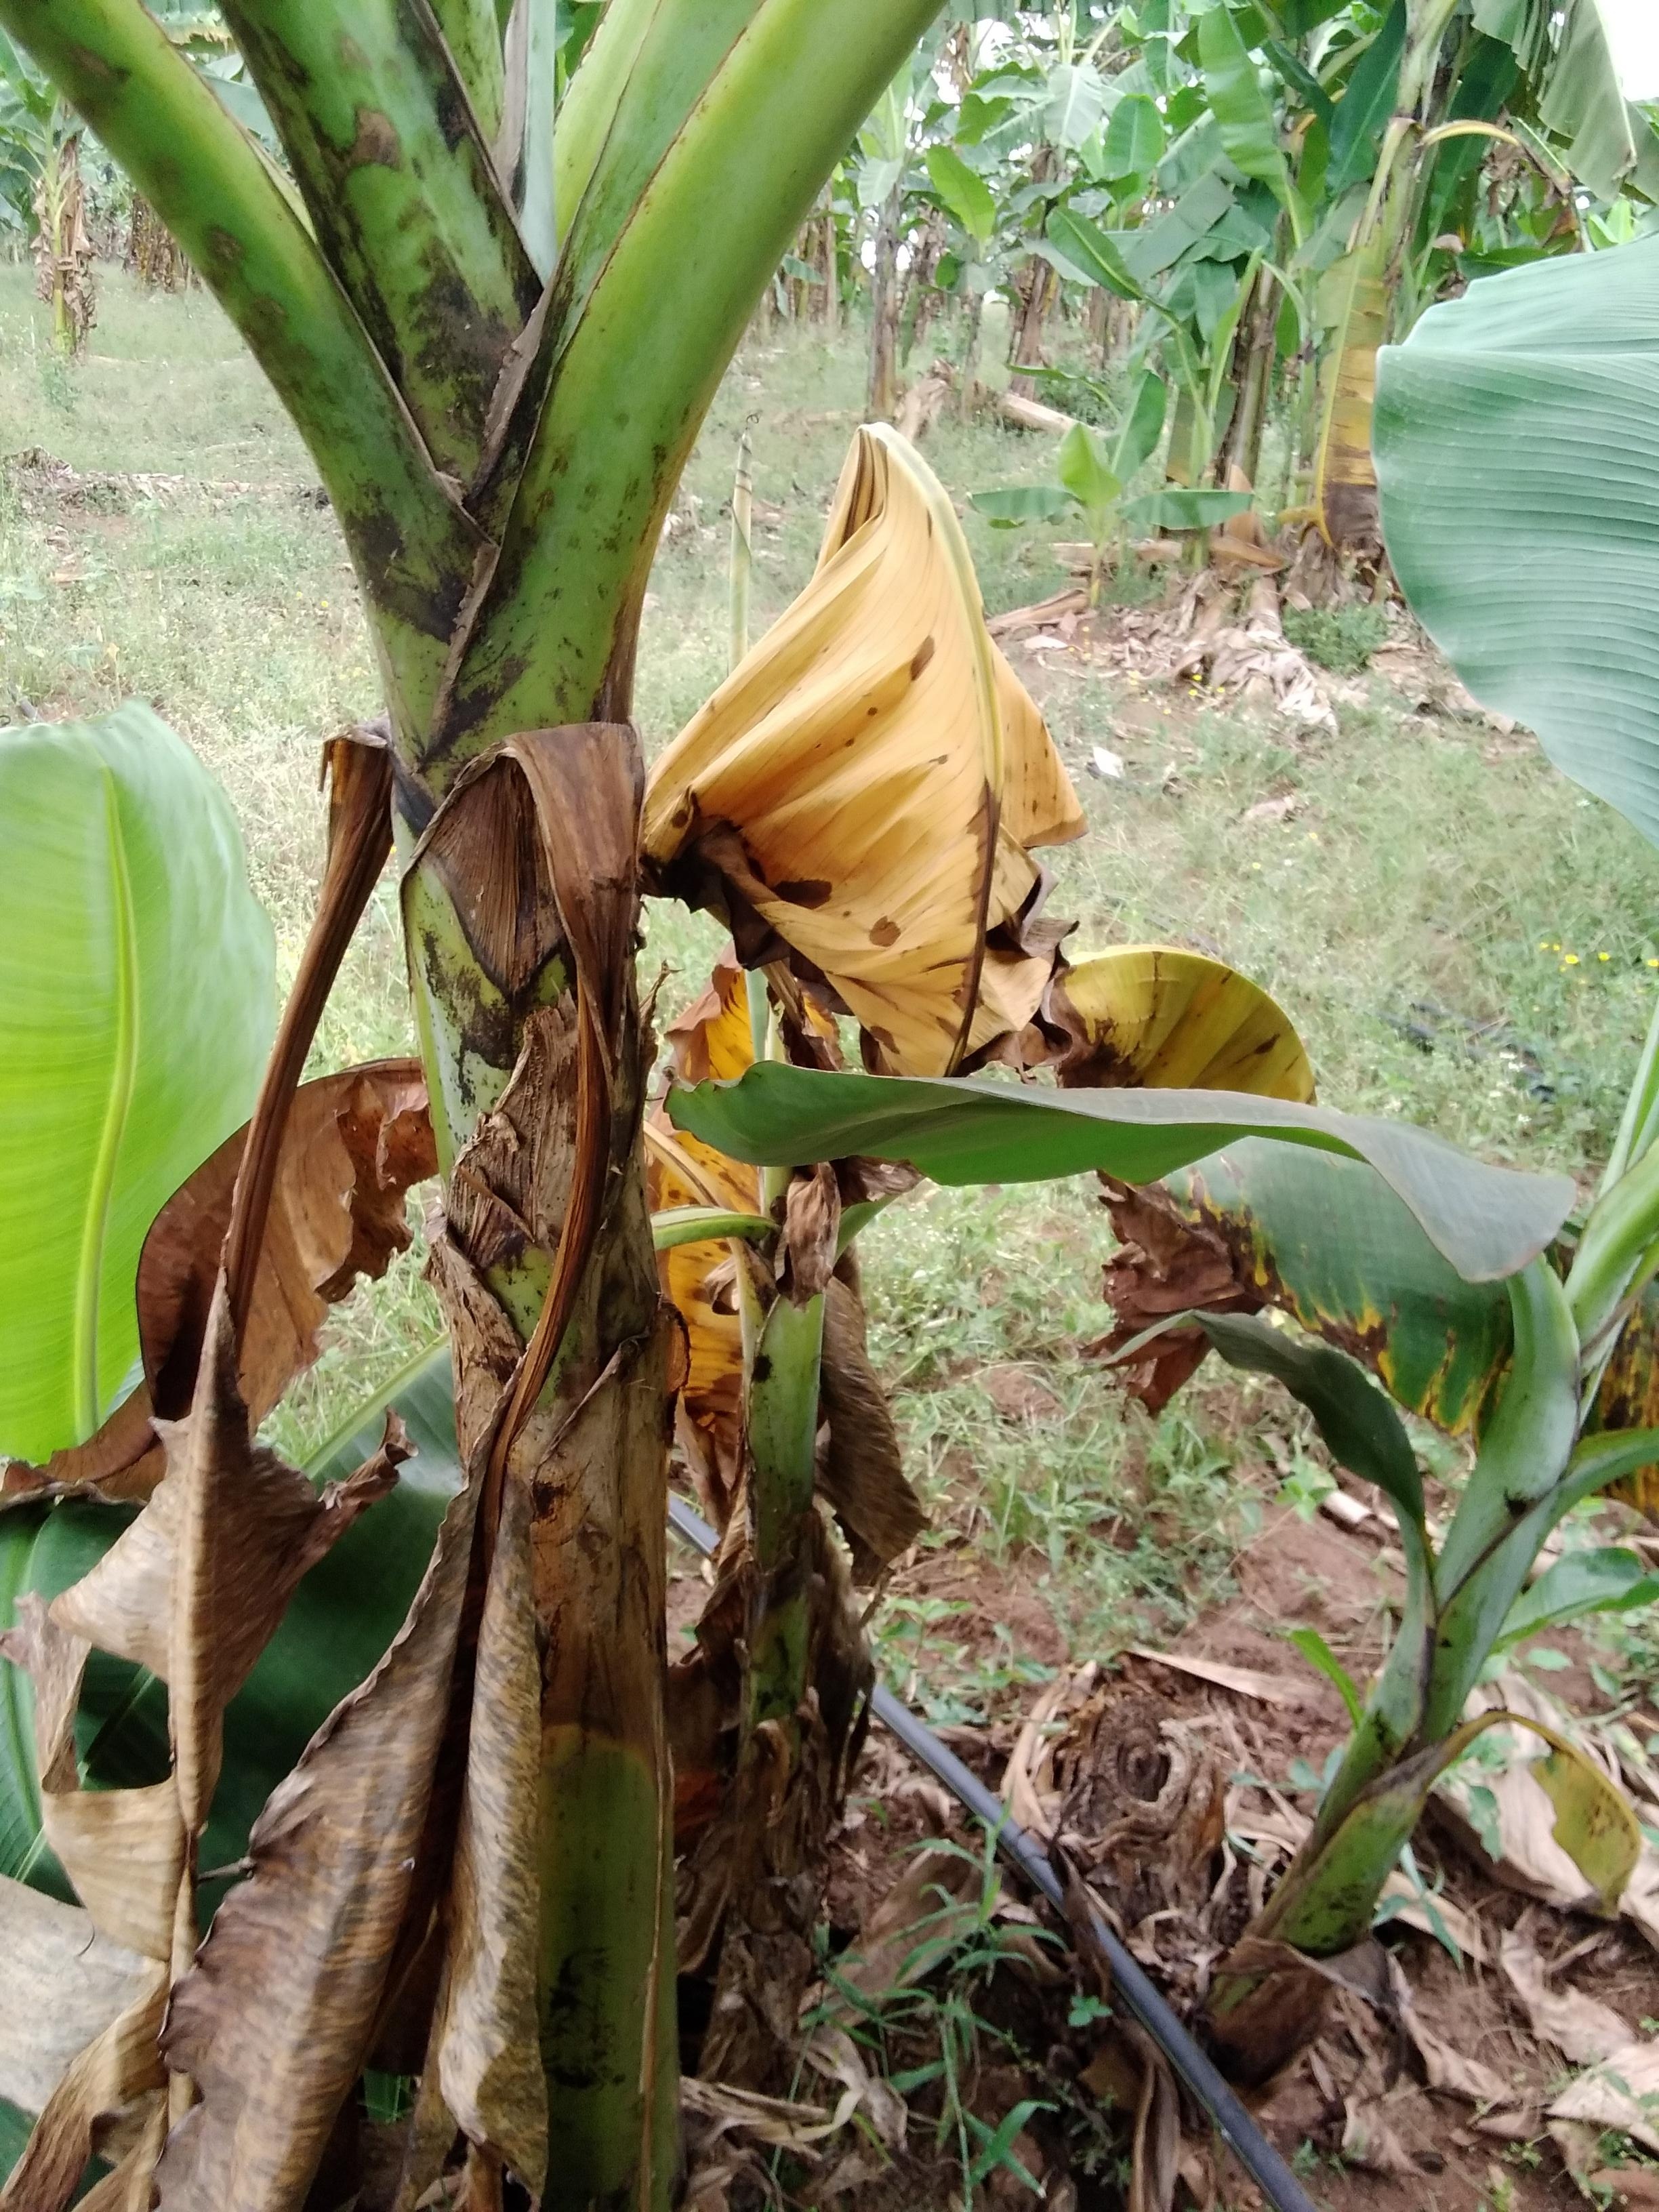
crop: banana
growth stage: vegetative
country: Uganda
